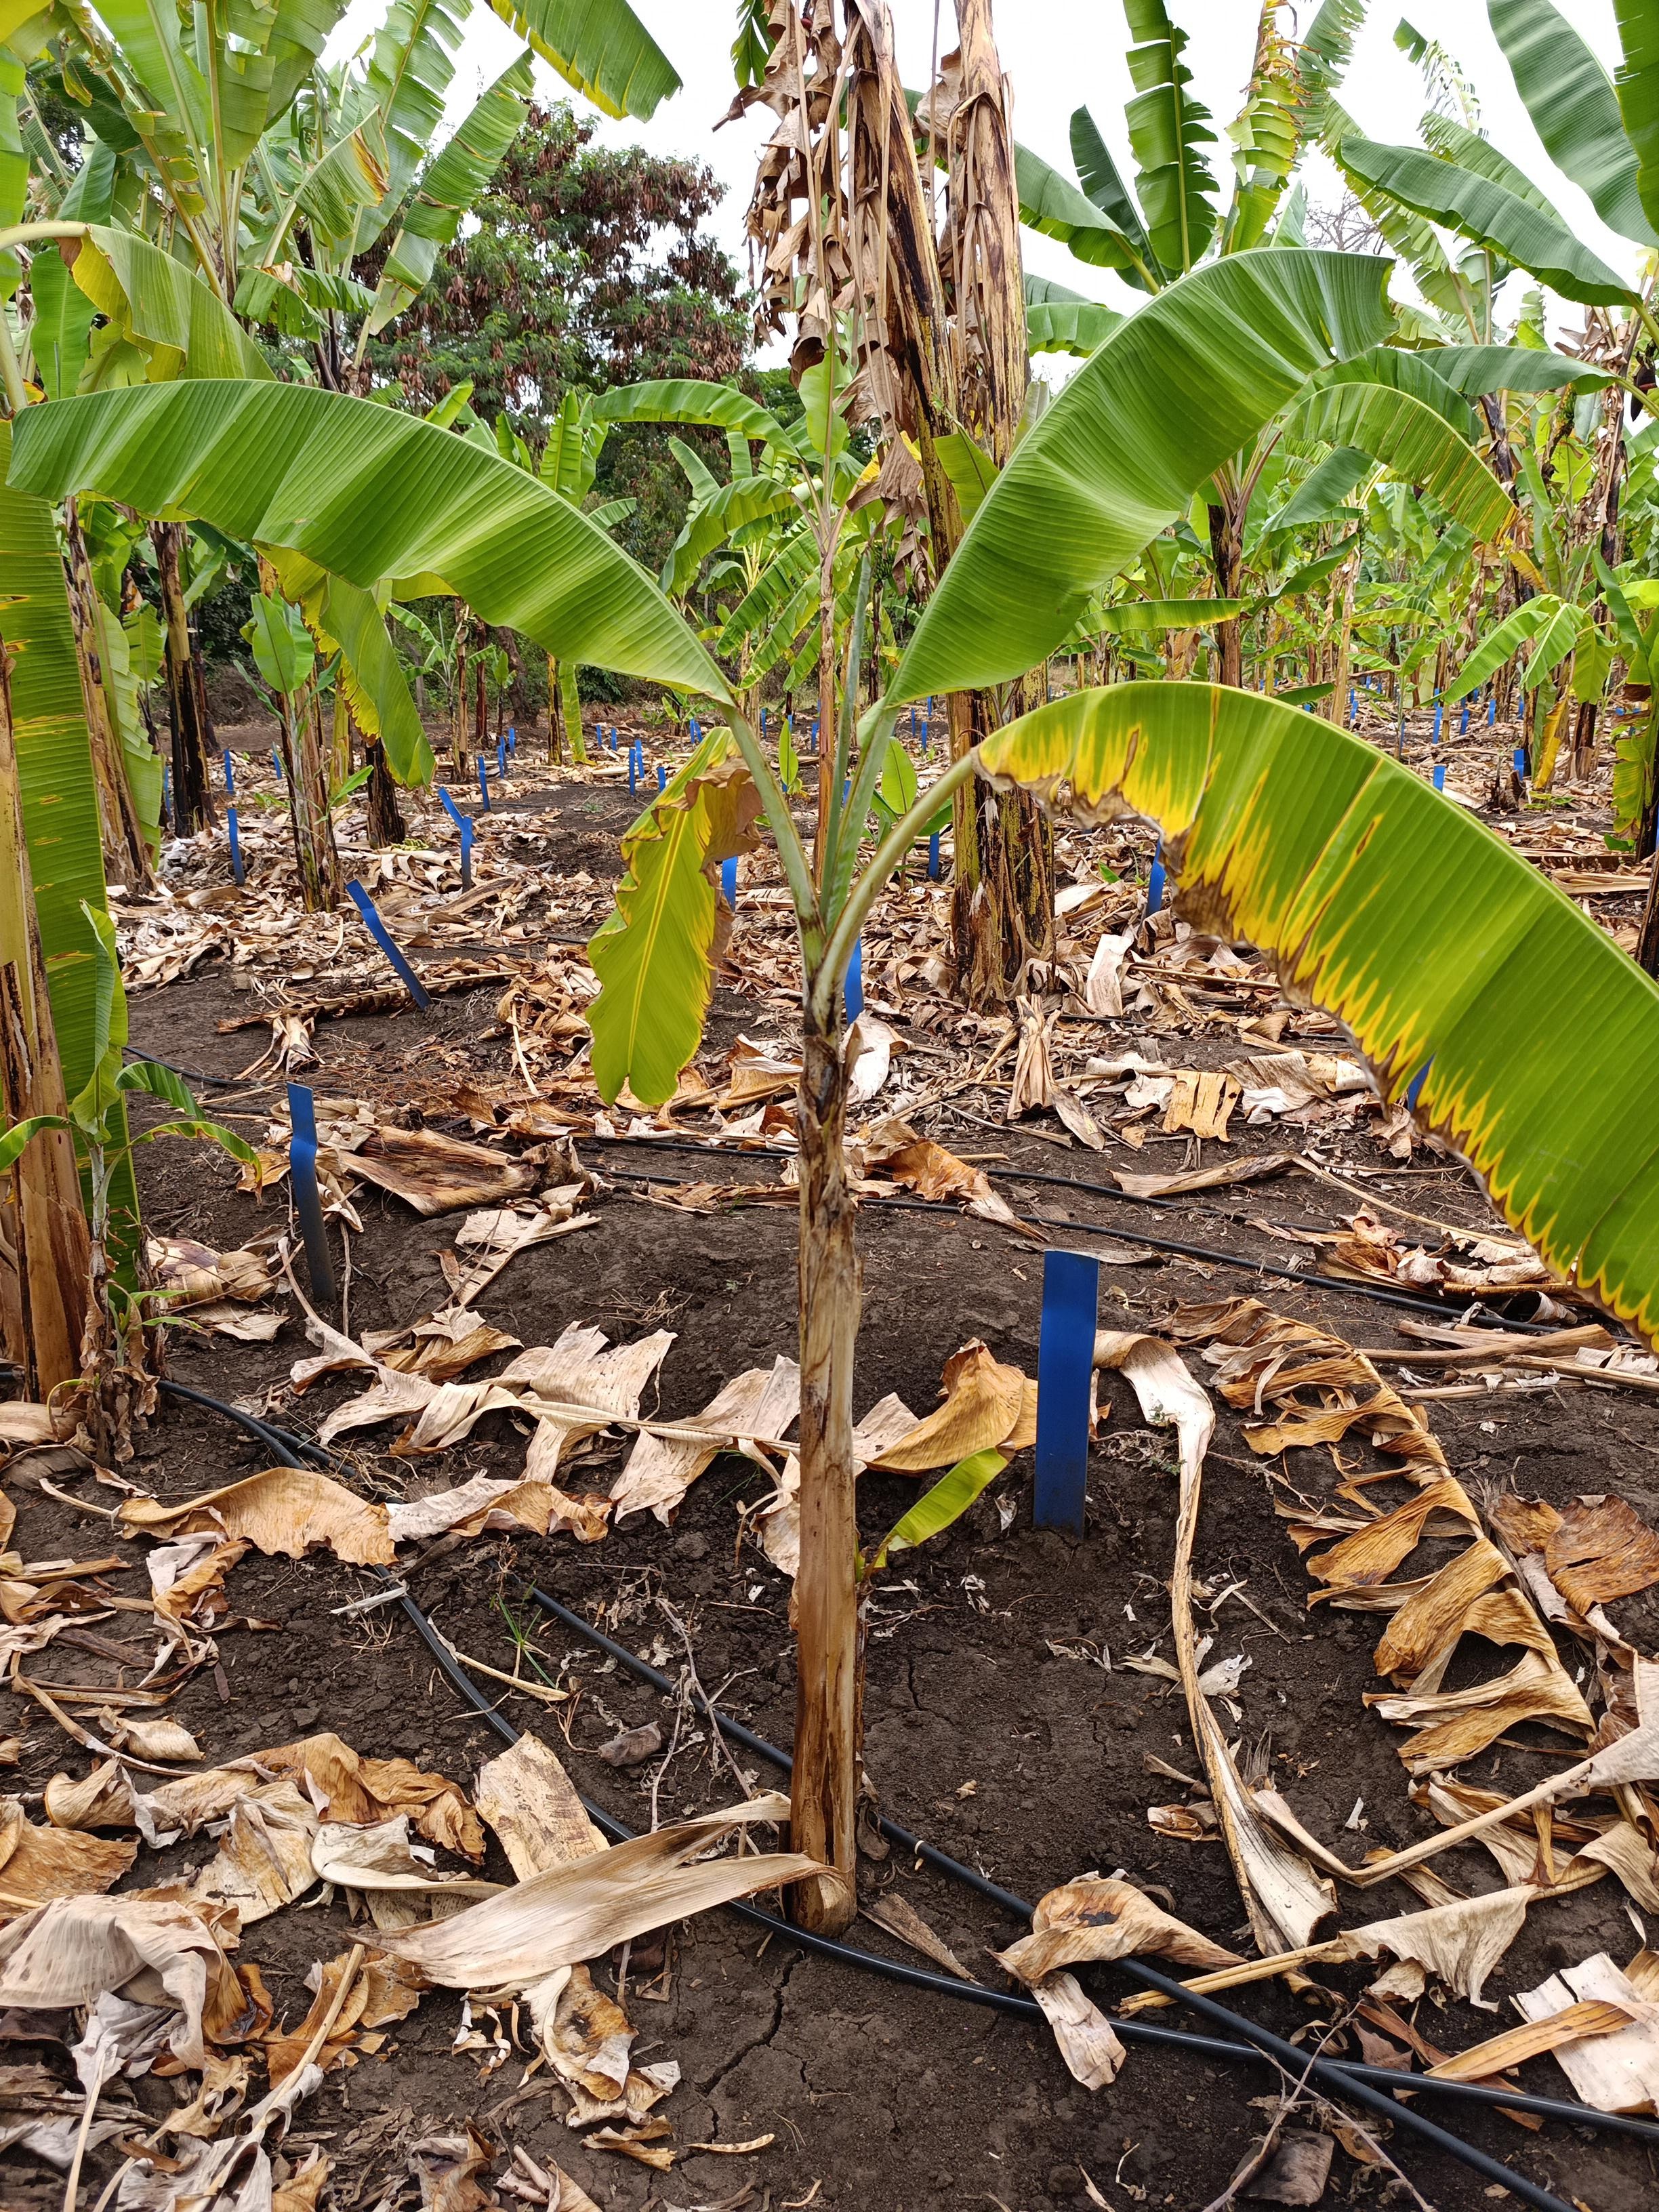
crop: banana
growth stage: vegetative
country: Tanzania
